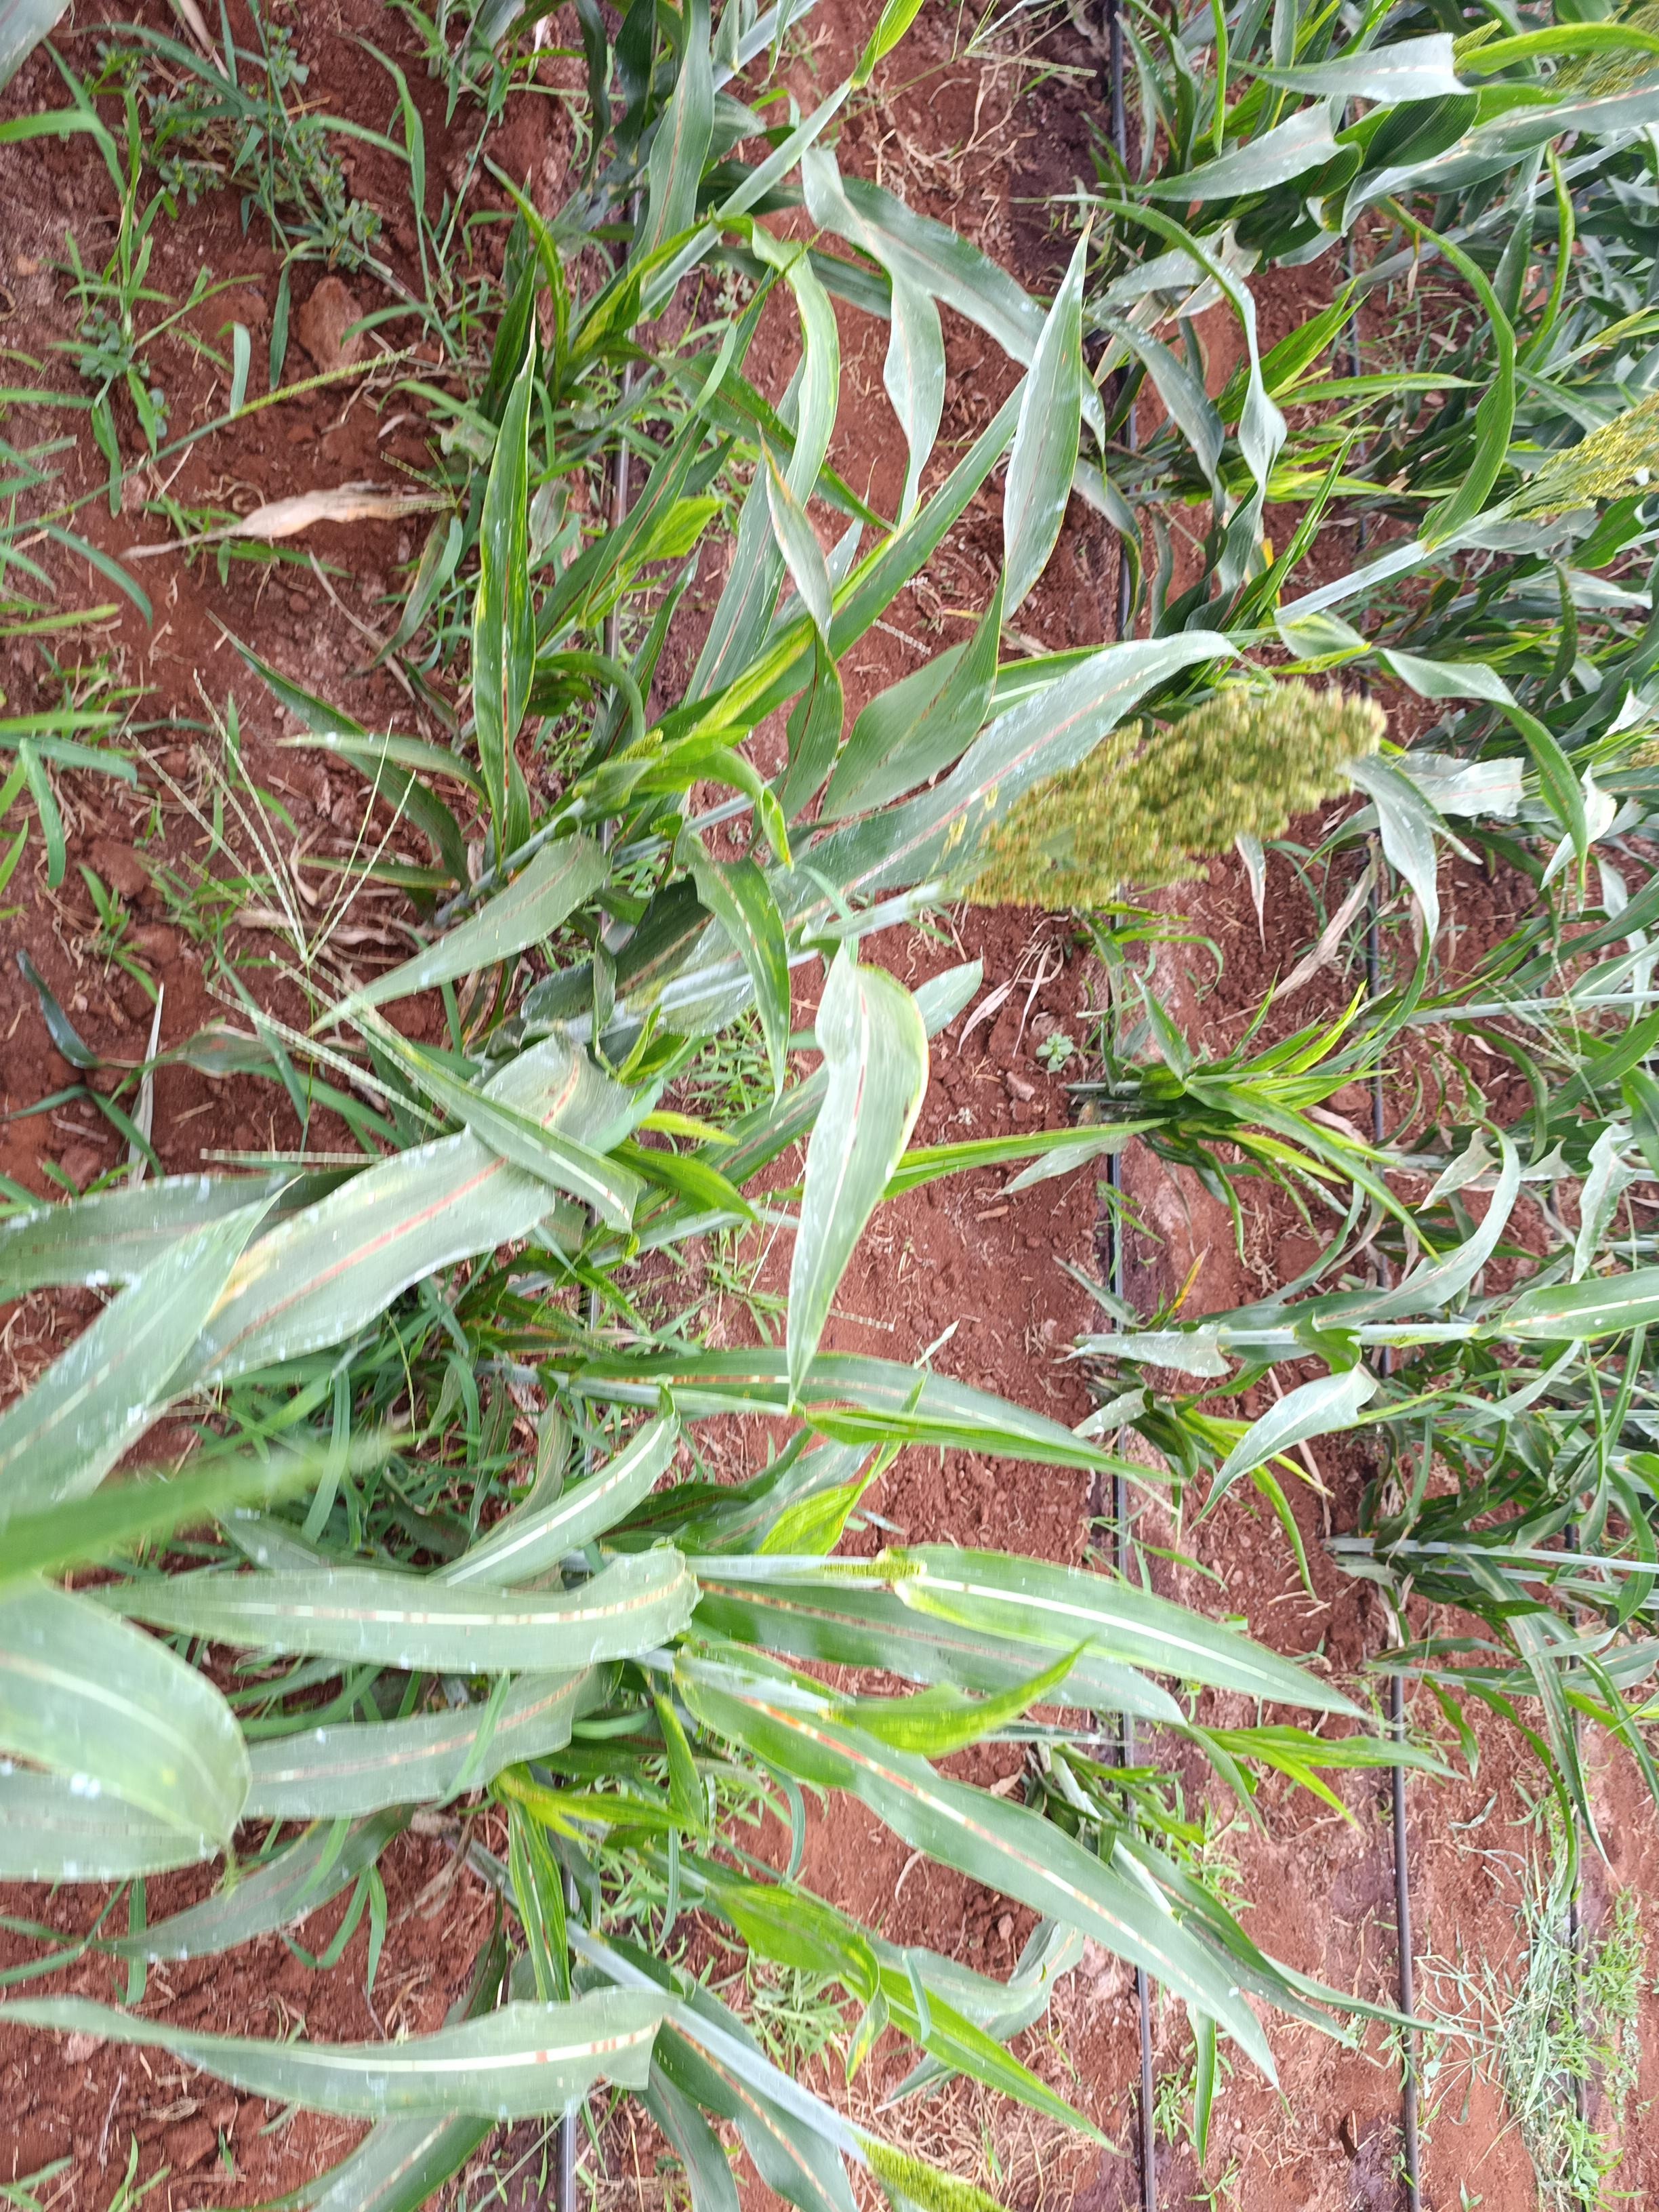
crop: sorghum
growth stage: flowering
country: Kenya
